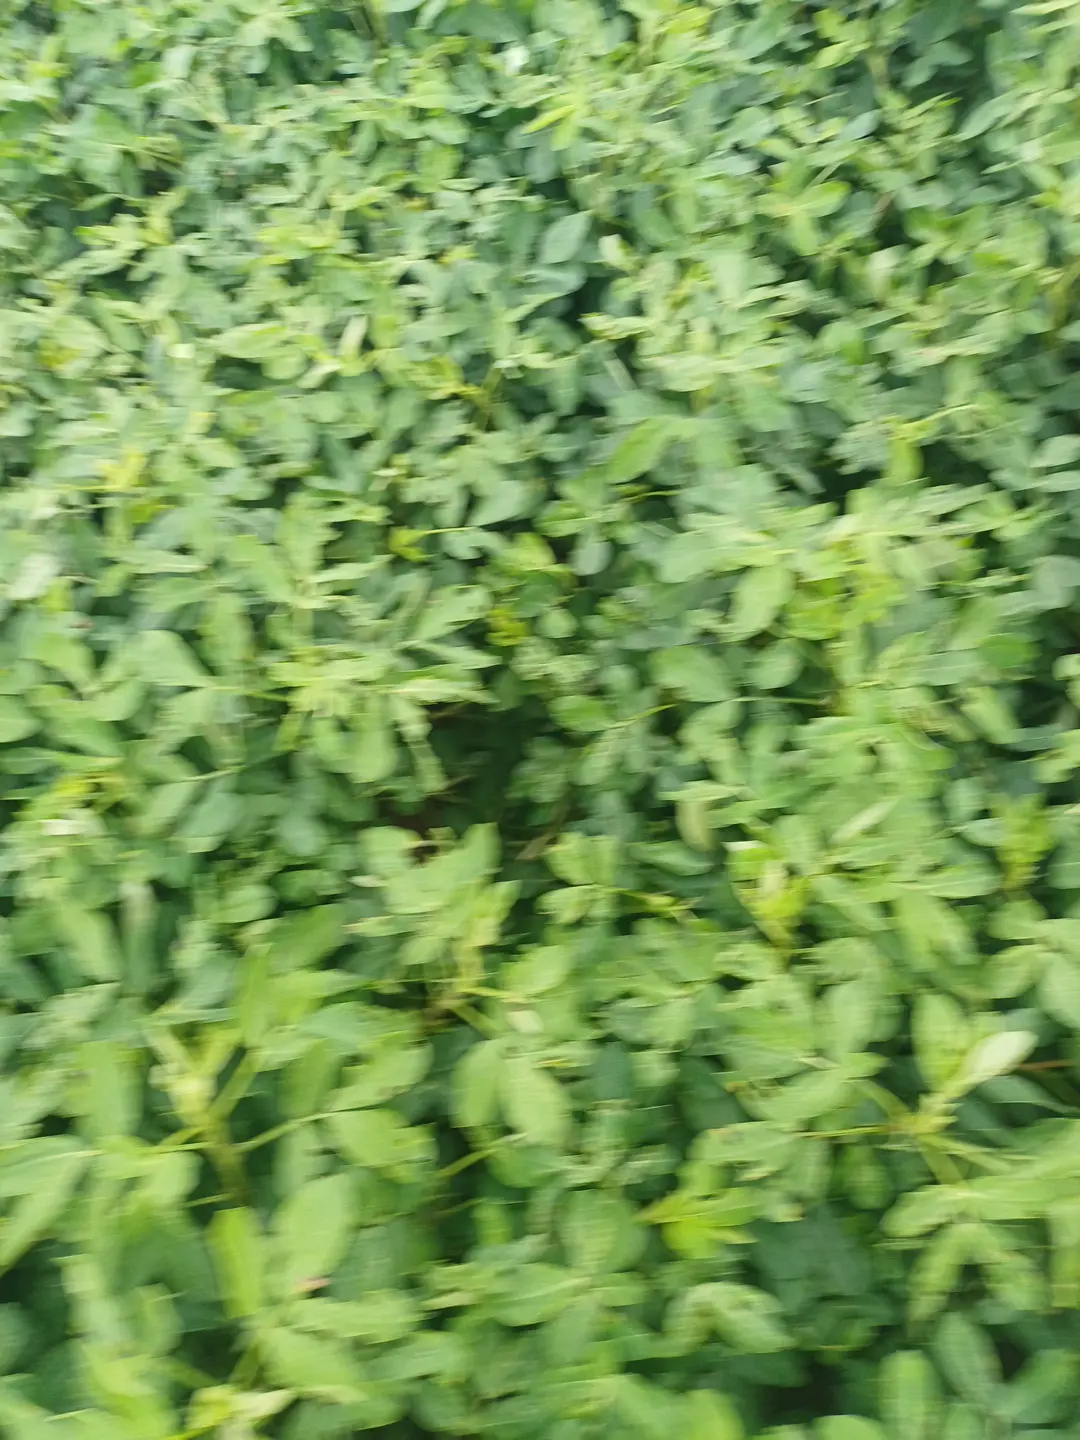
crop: groundnut
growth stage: pegging
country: Kenya
